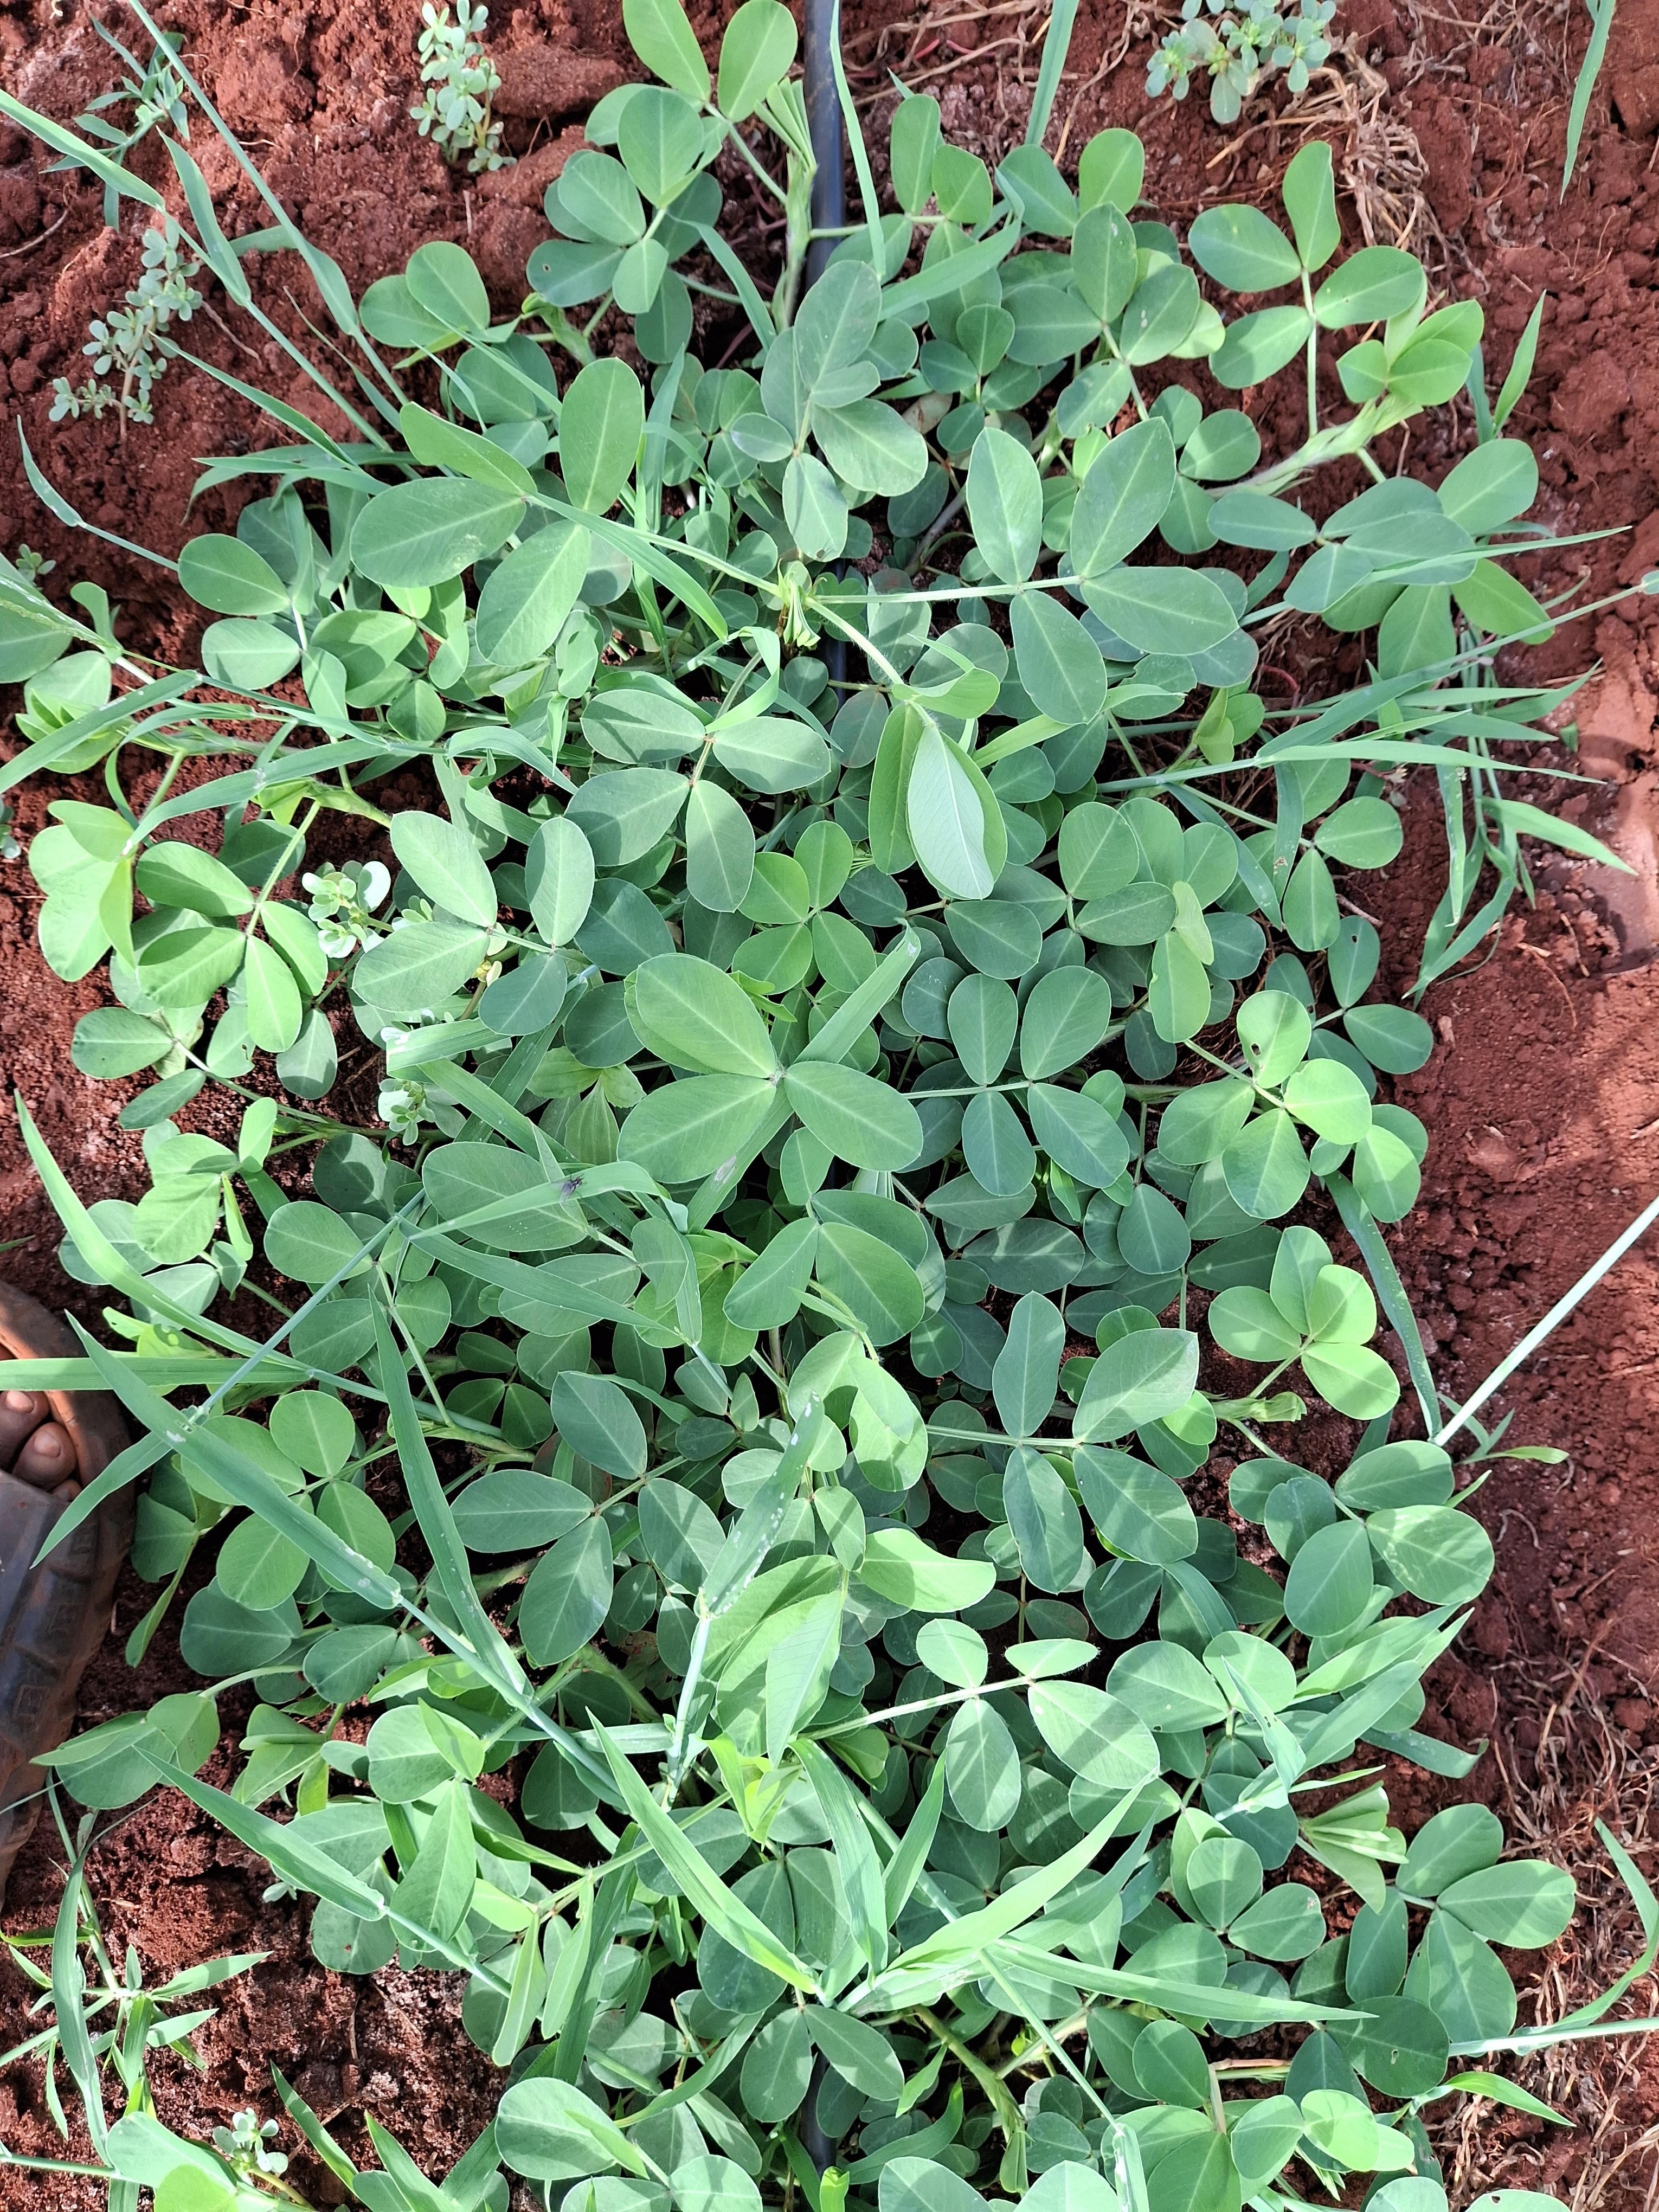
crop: groundnut
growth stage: flowering
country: Kenya
